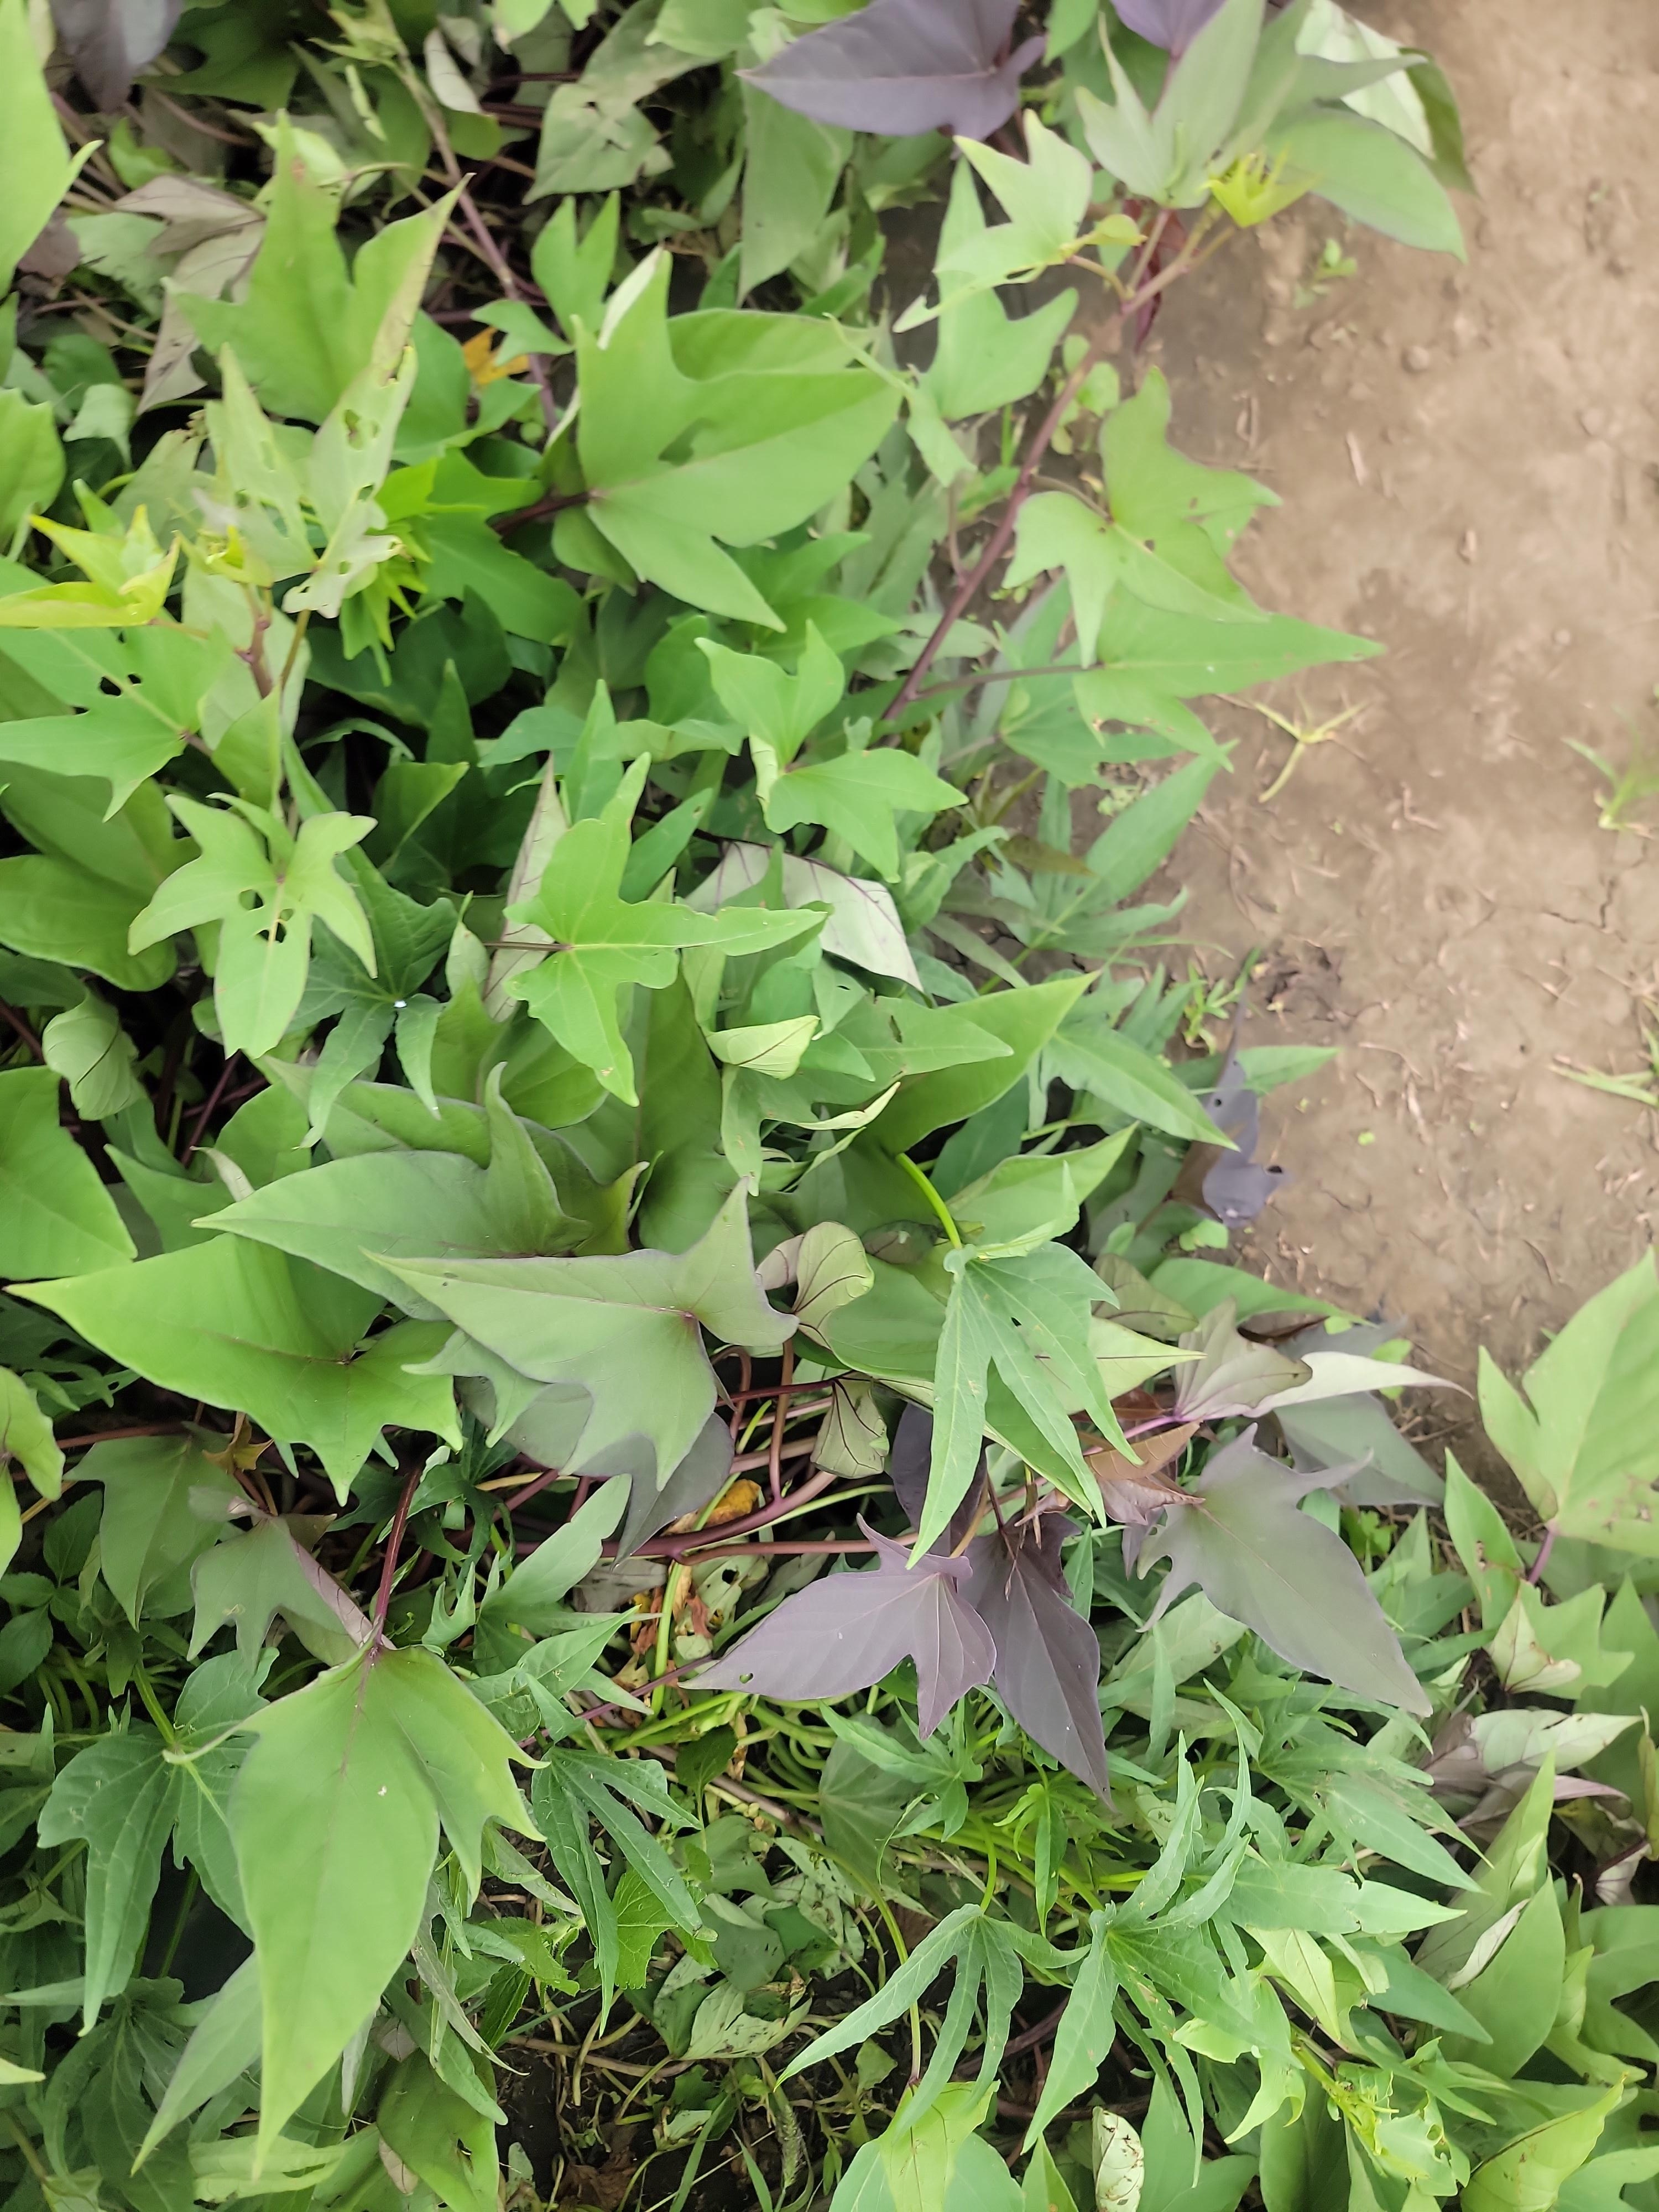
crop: sweet potato
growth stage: vegetative
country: Tanzania
